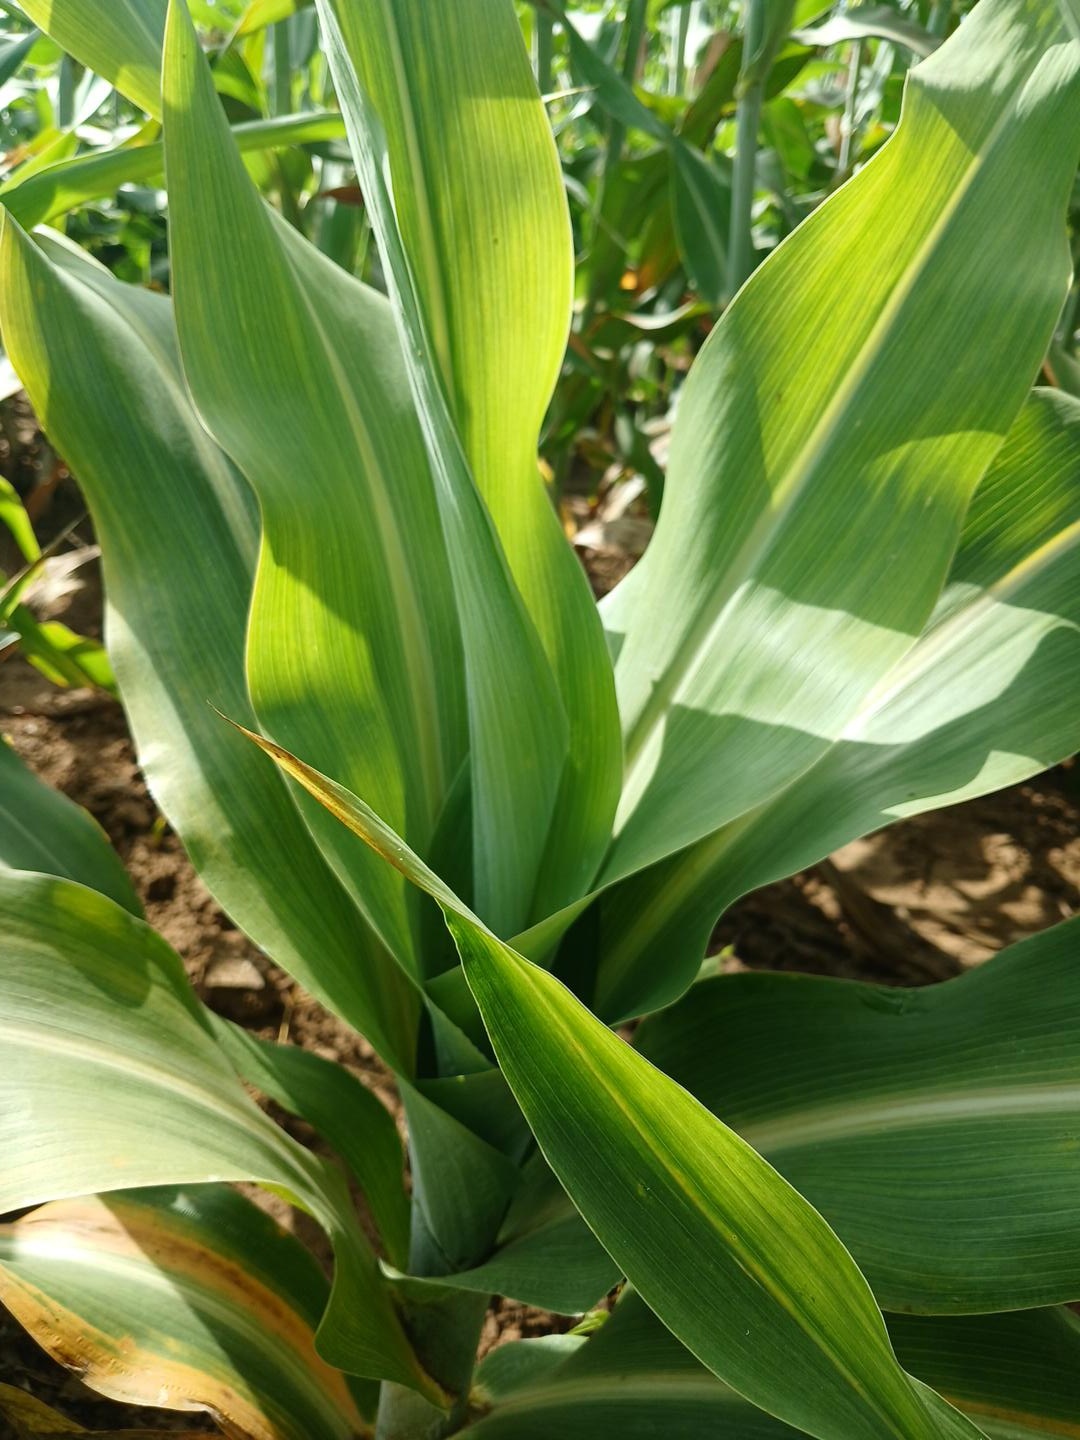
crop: sorghum
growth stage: vegetative
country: Senegal
